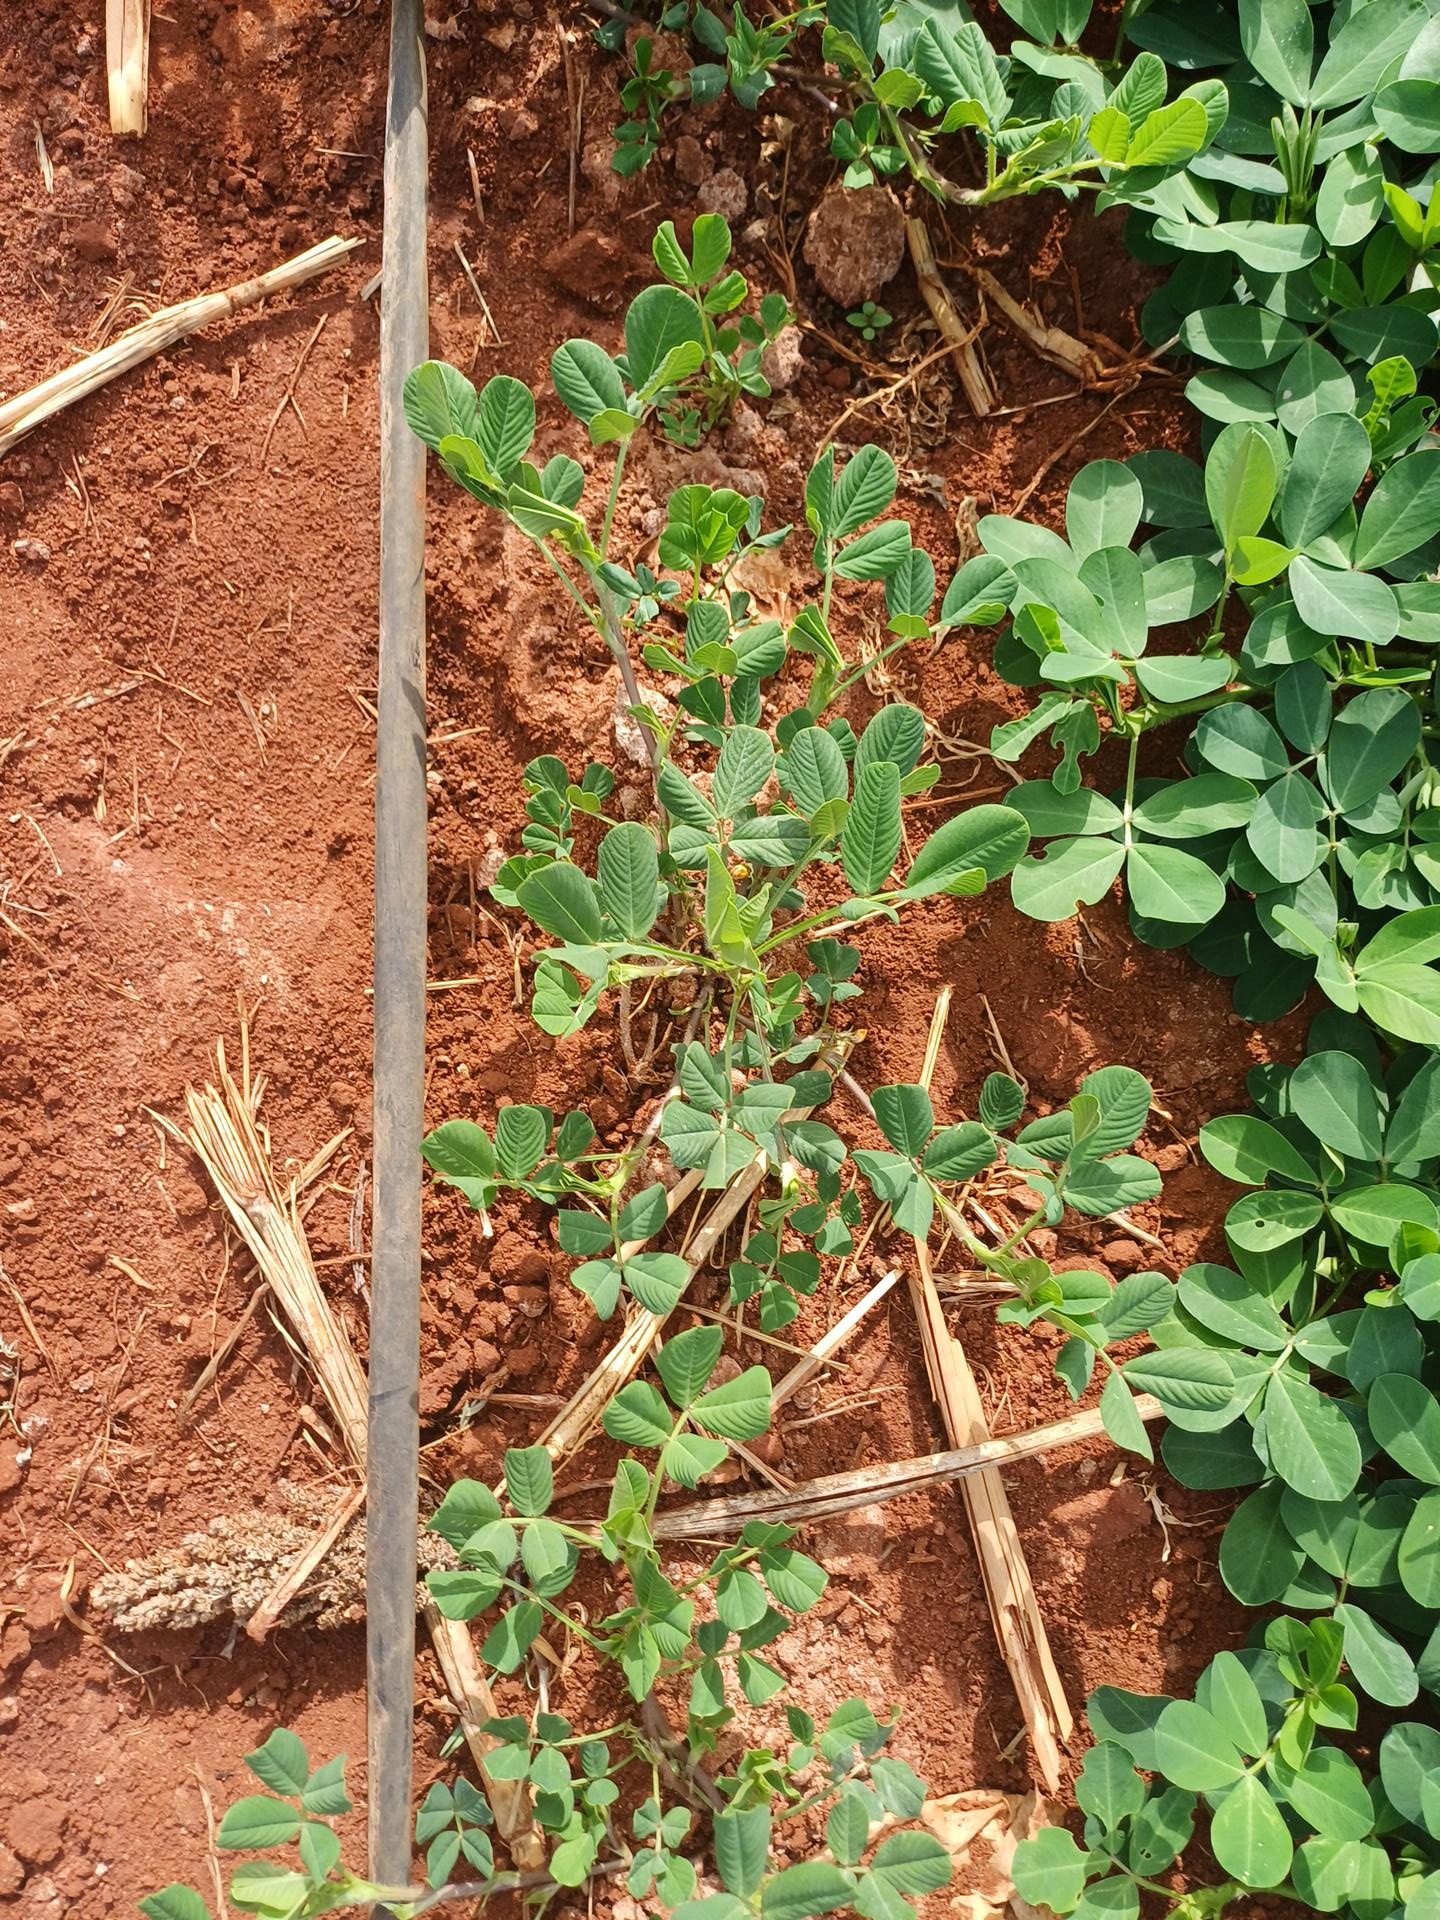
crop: groundnut
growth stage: flowering
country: Kenya
